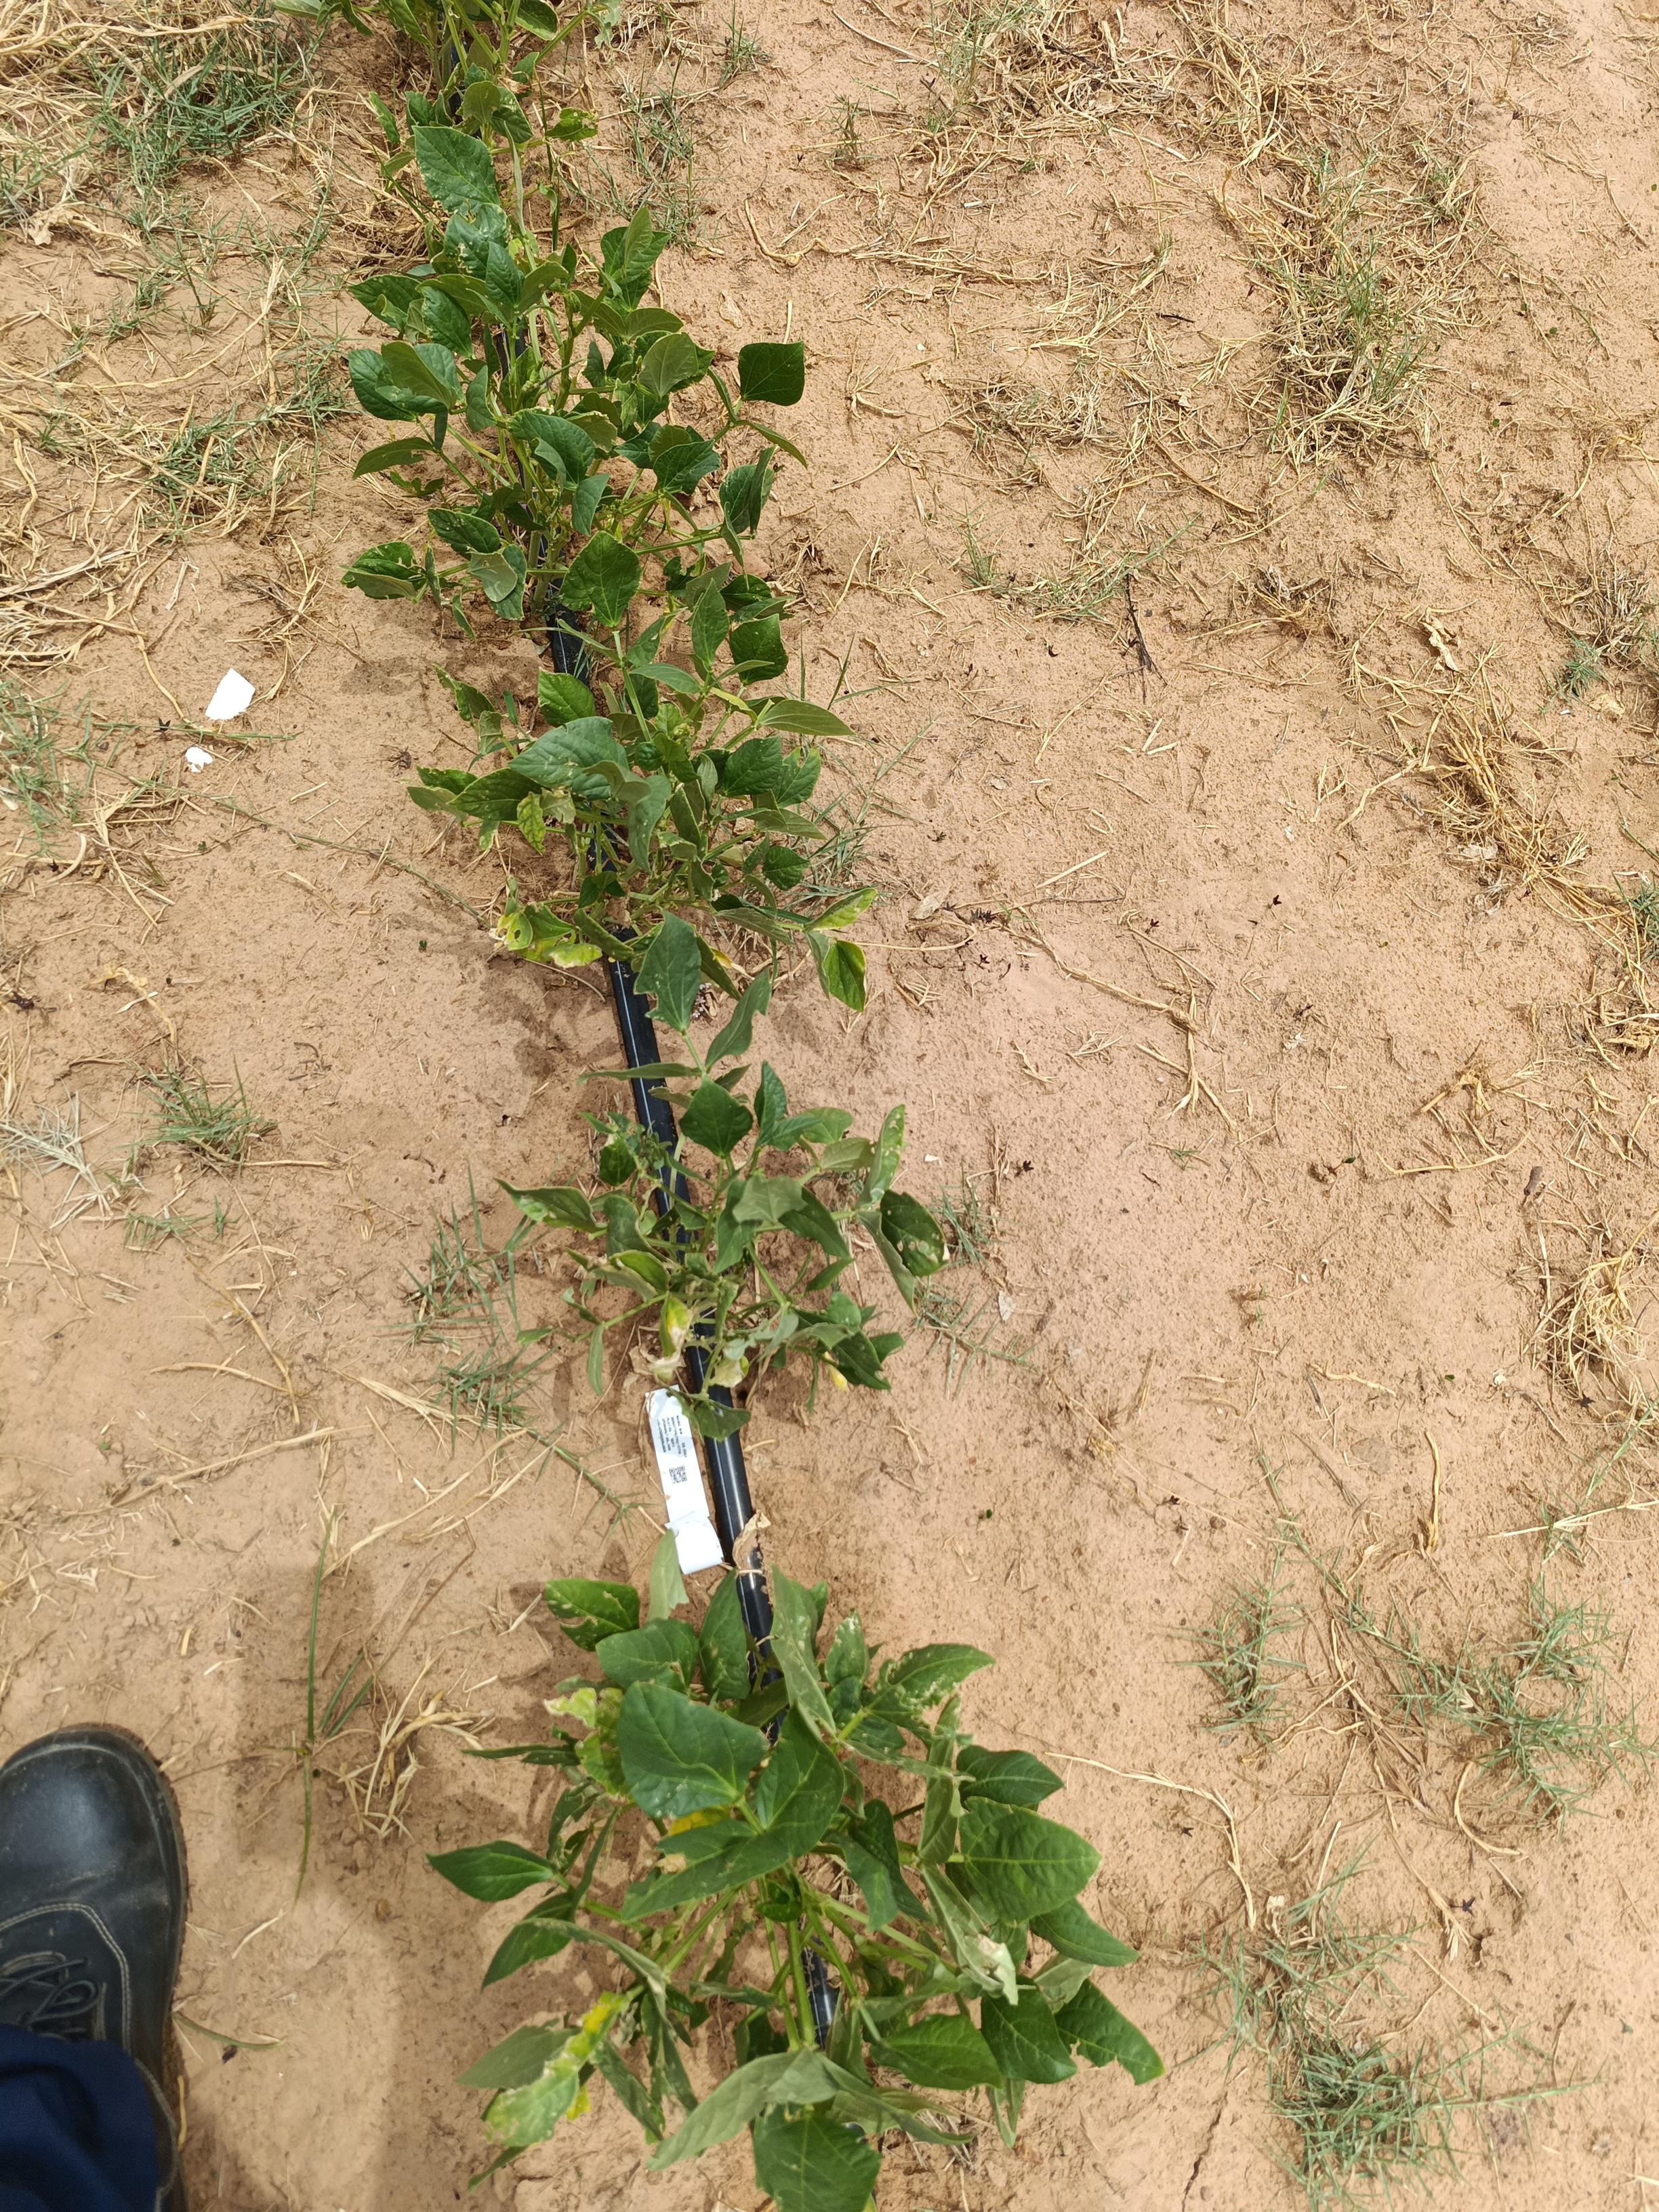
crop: cowpea
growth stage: flowering
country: Nigeria
